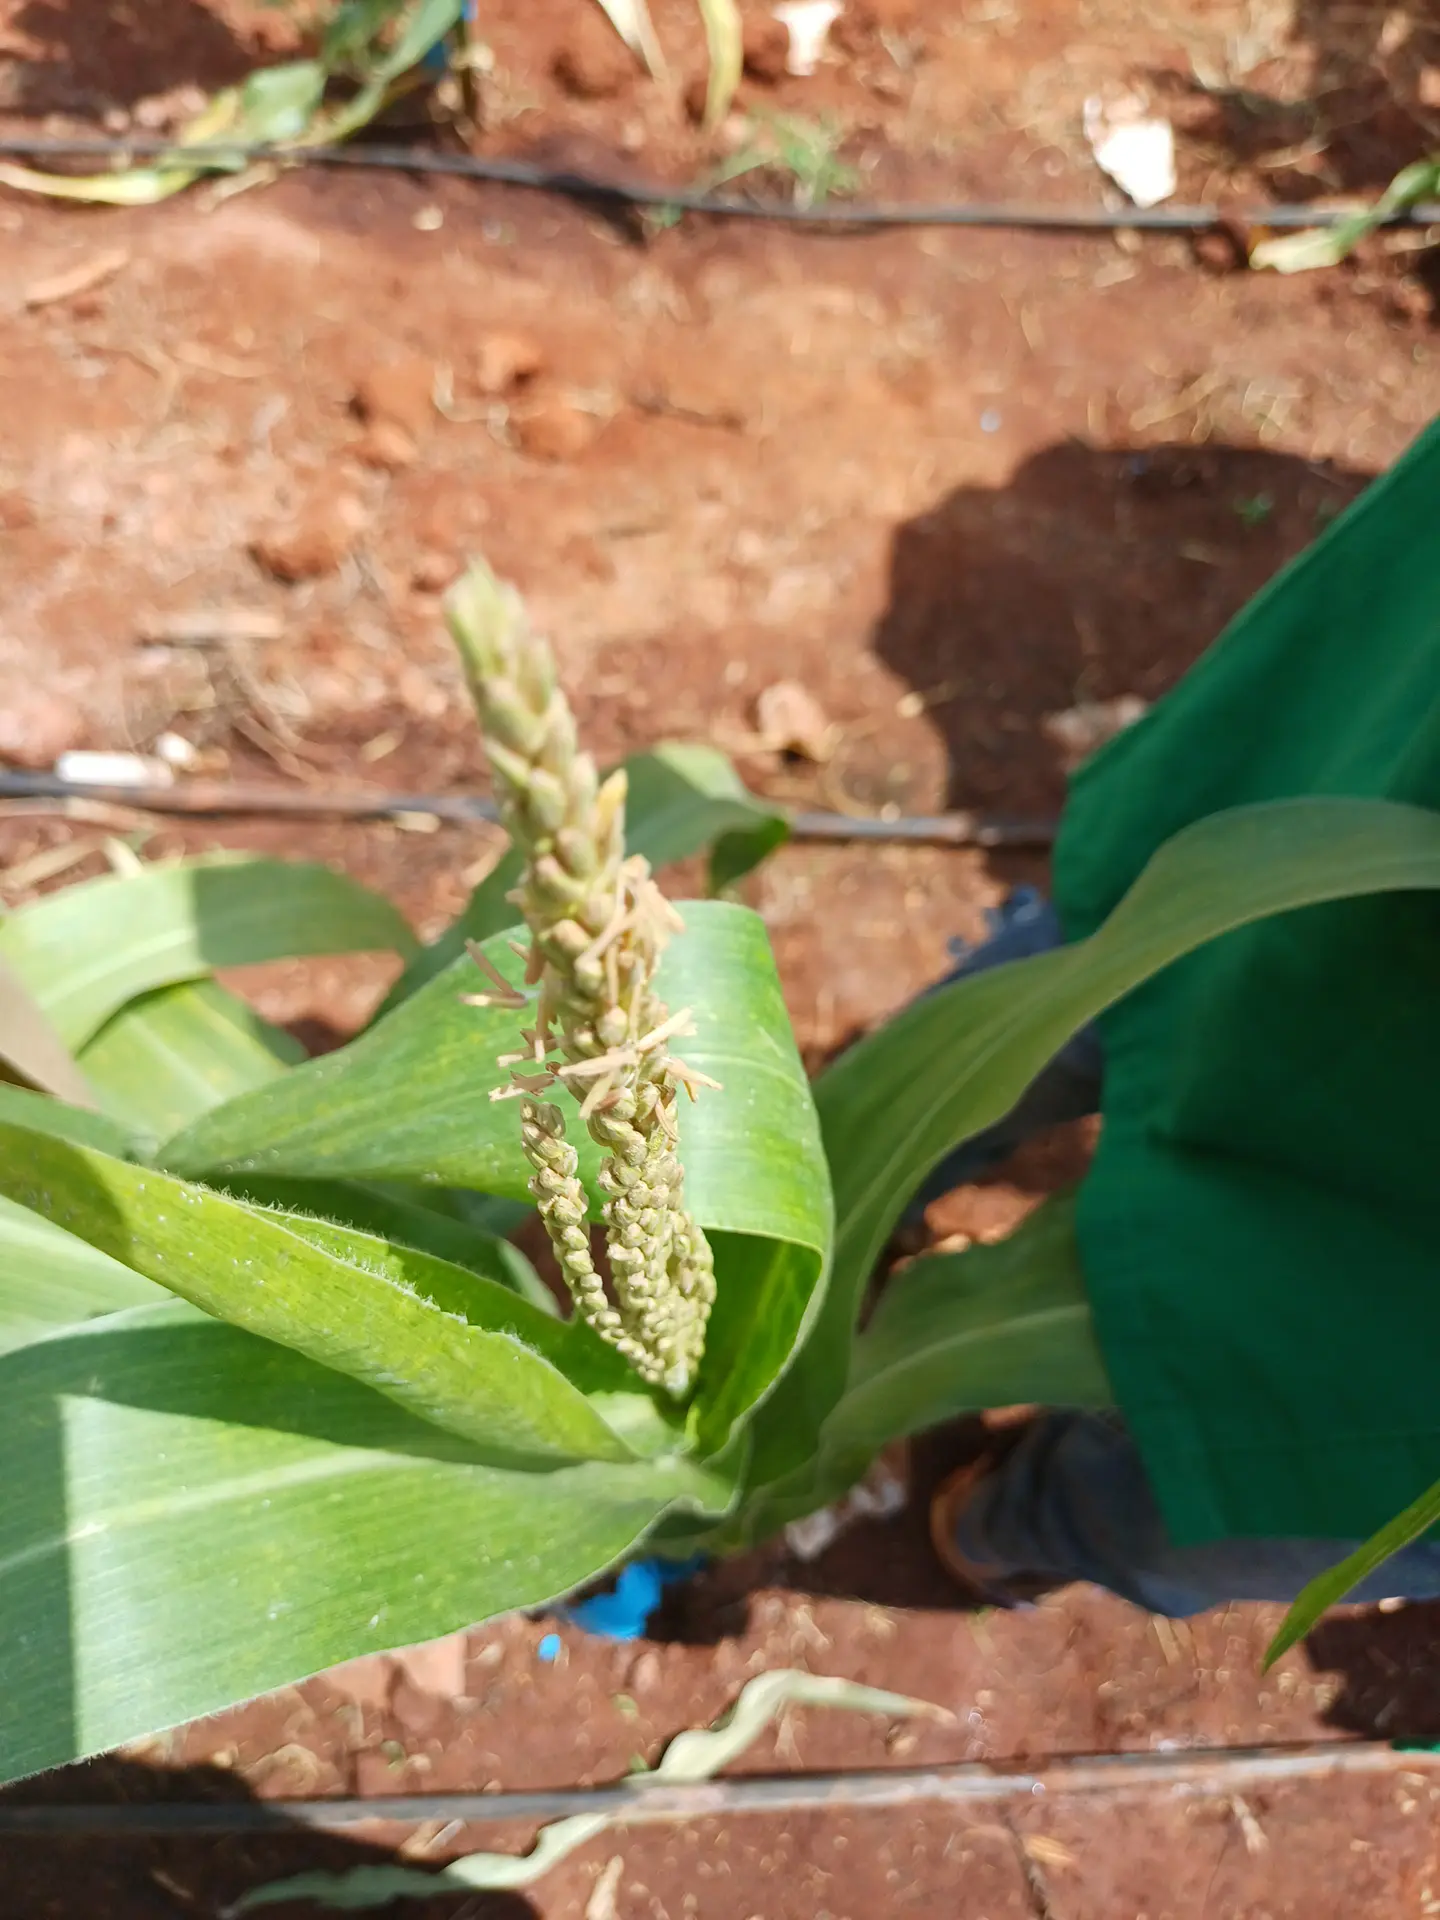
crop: maize
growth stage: flowering
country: Kenya
